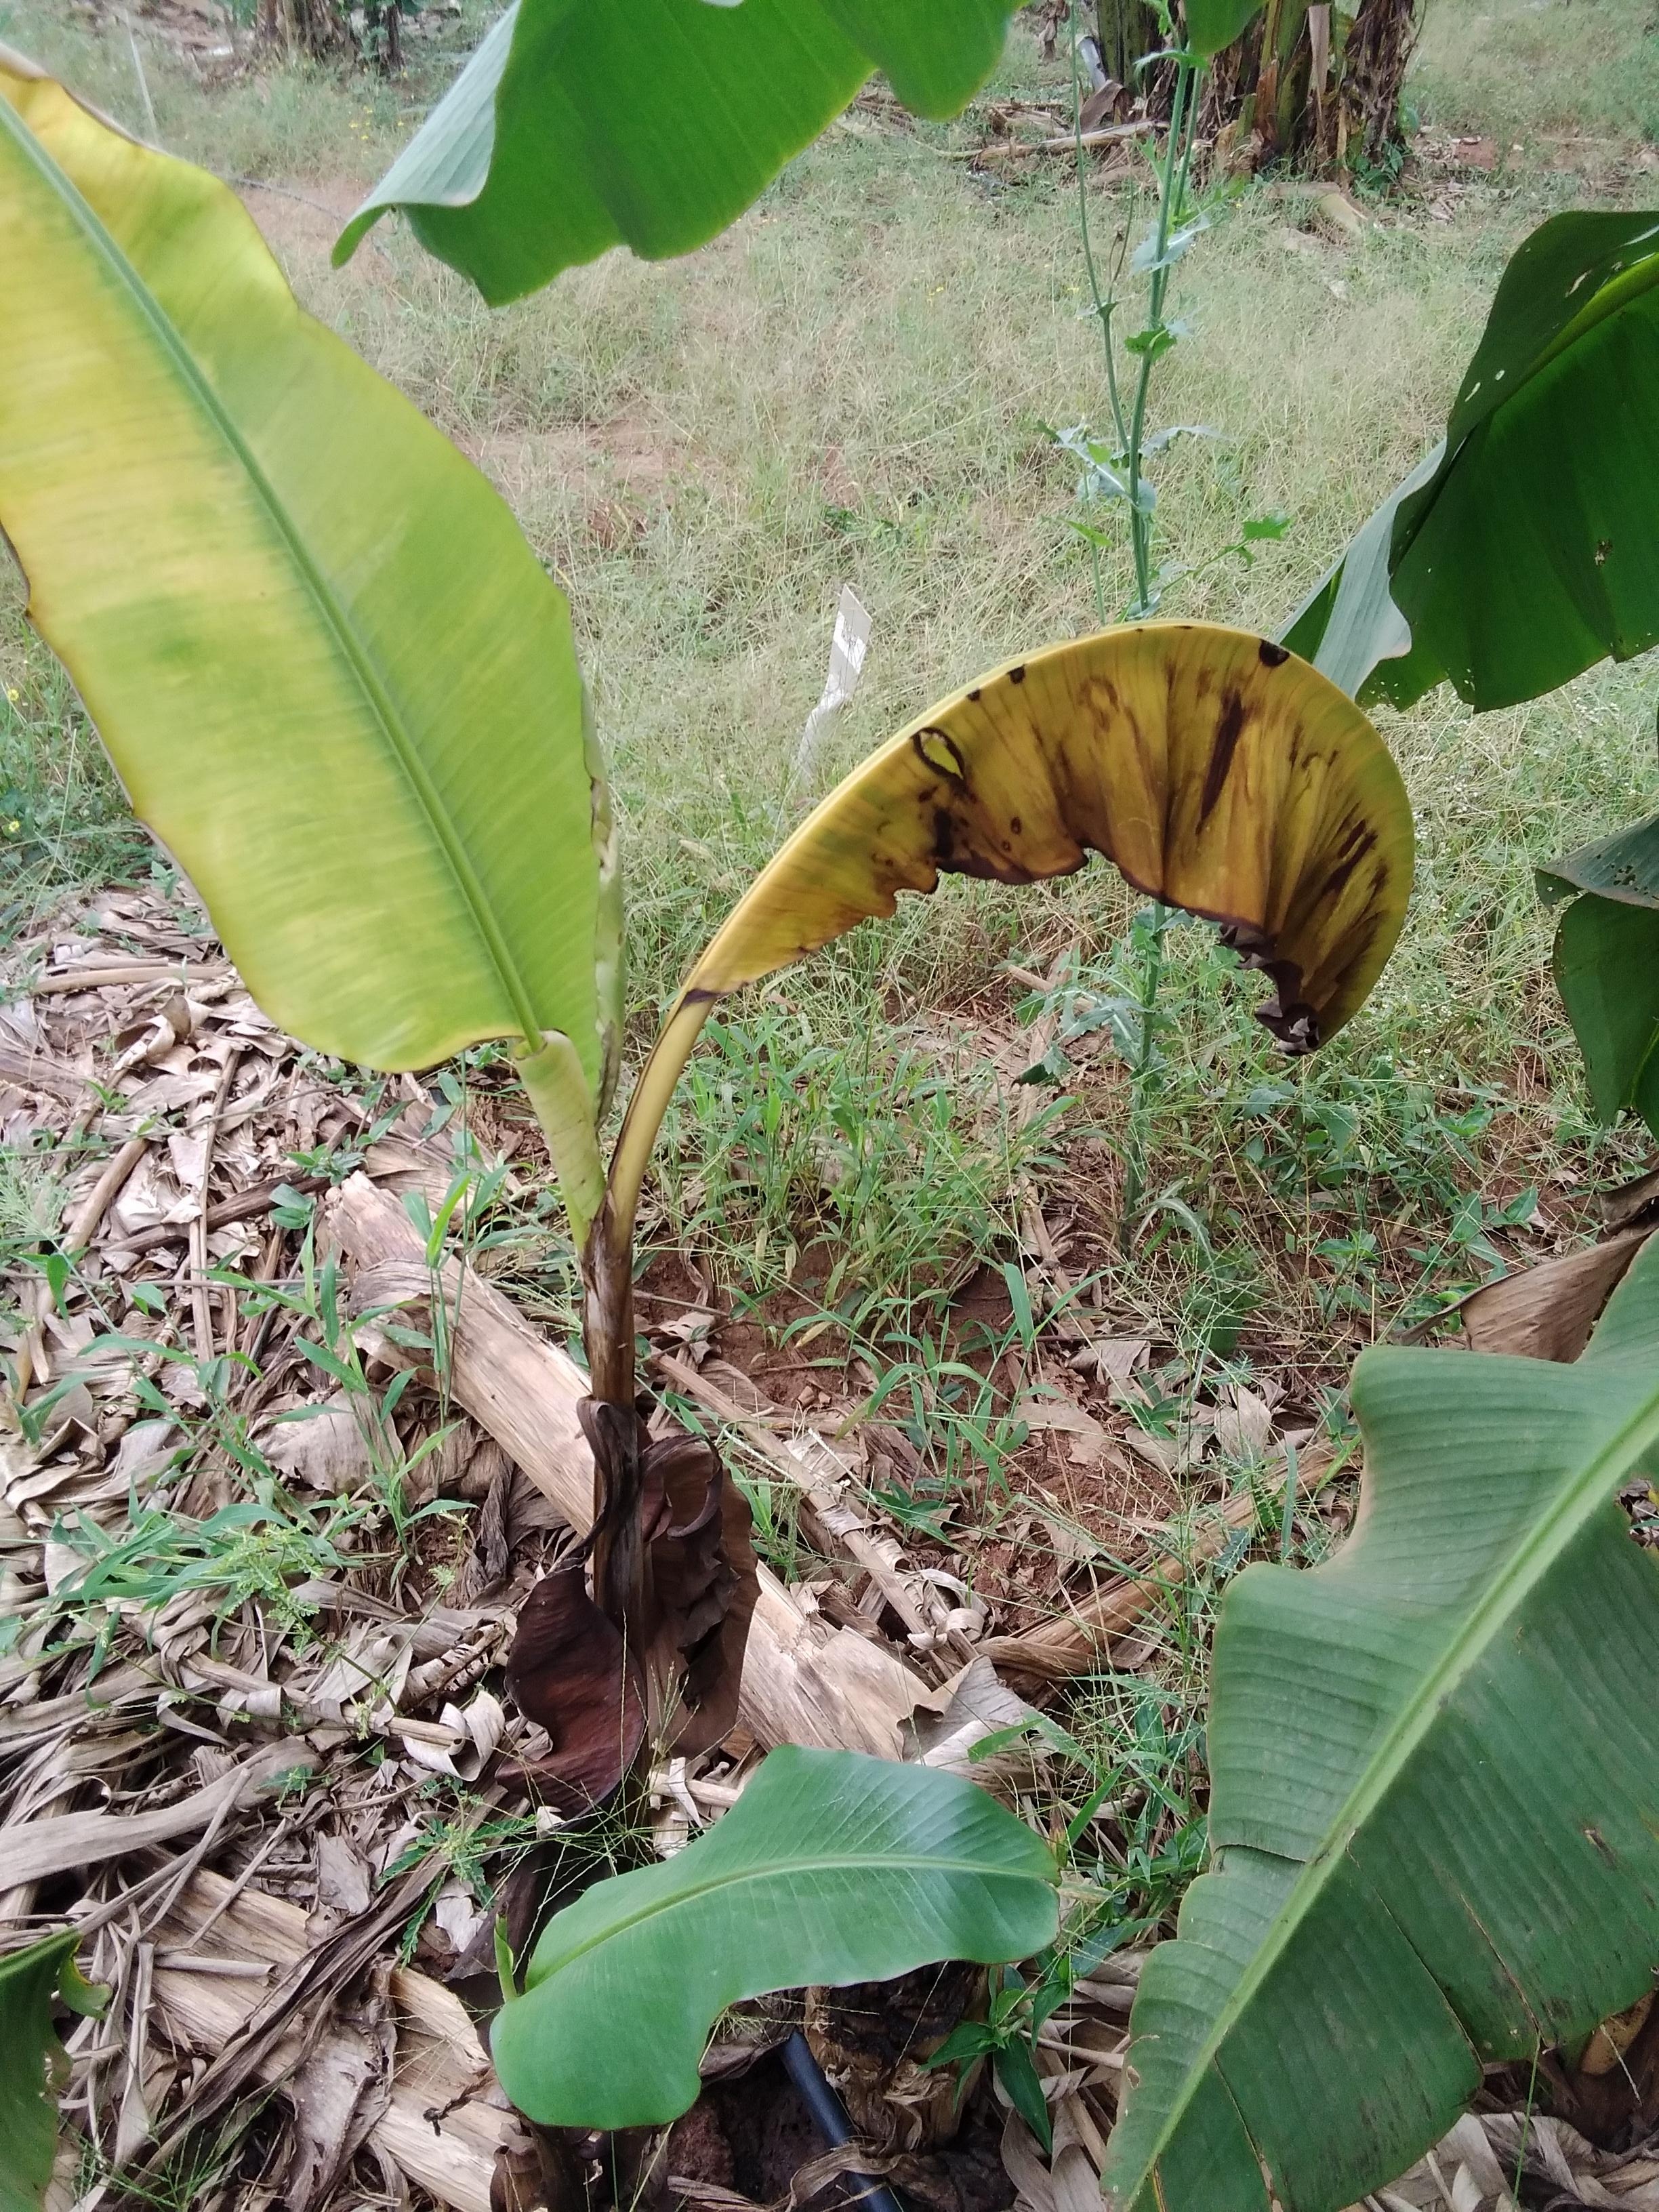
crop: banana
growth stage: vegetative
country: Uganda
